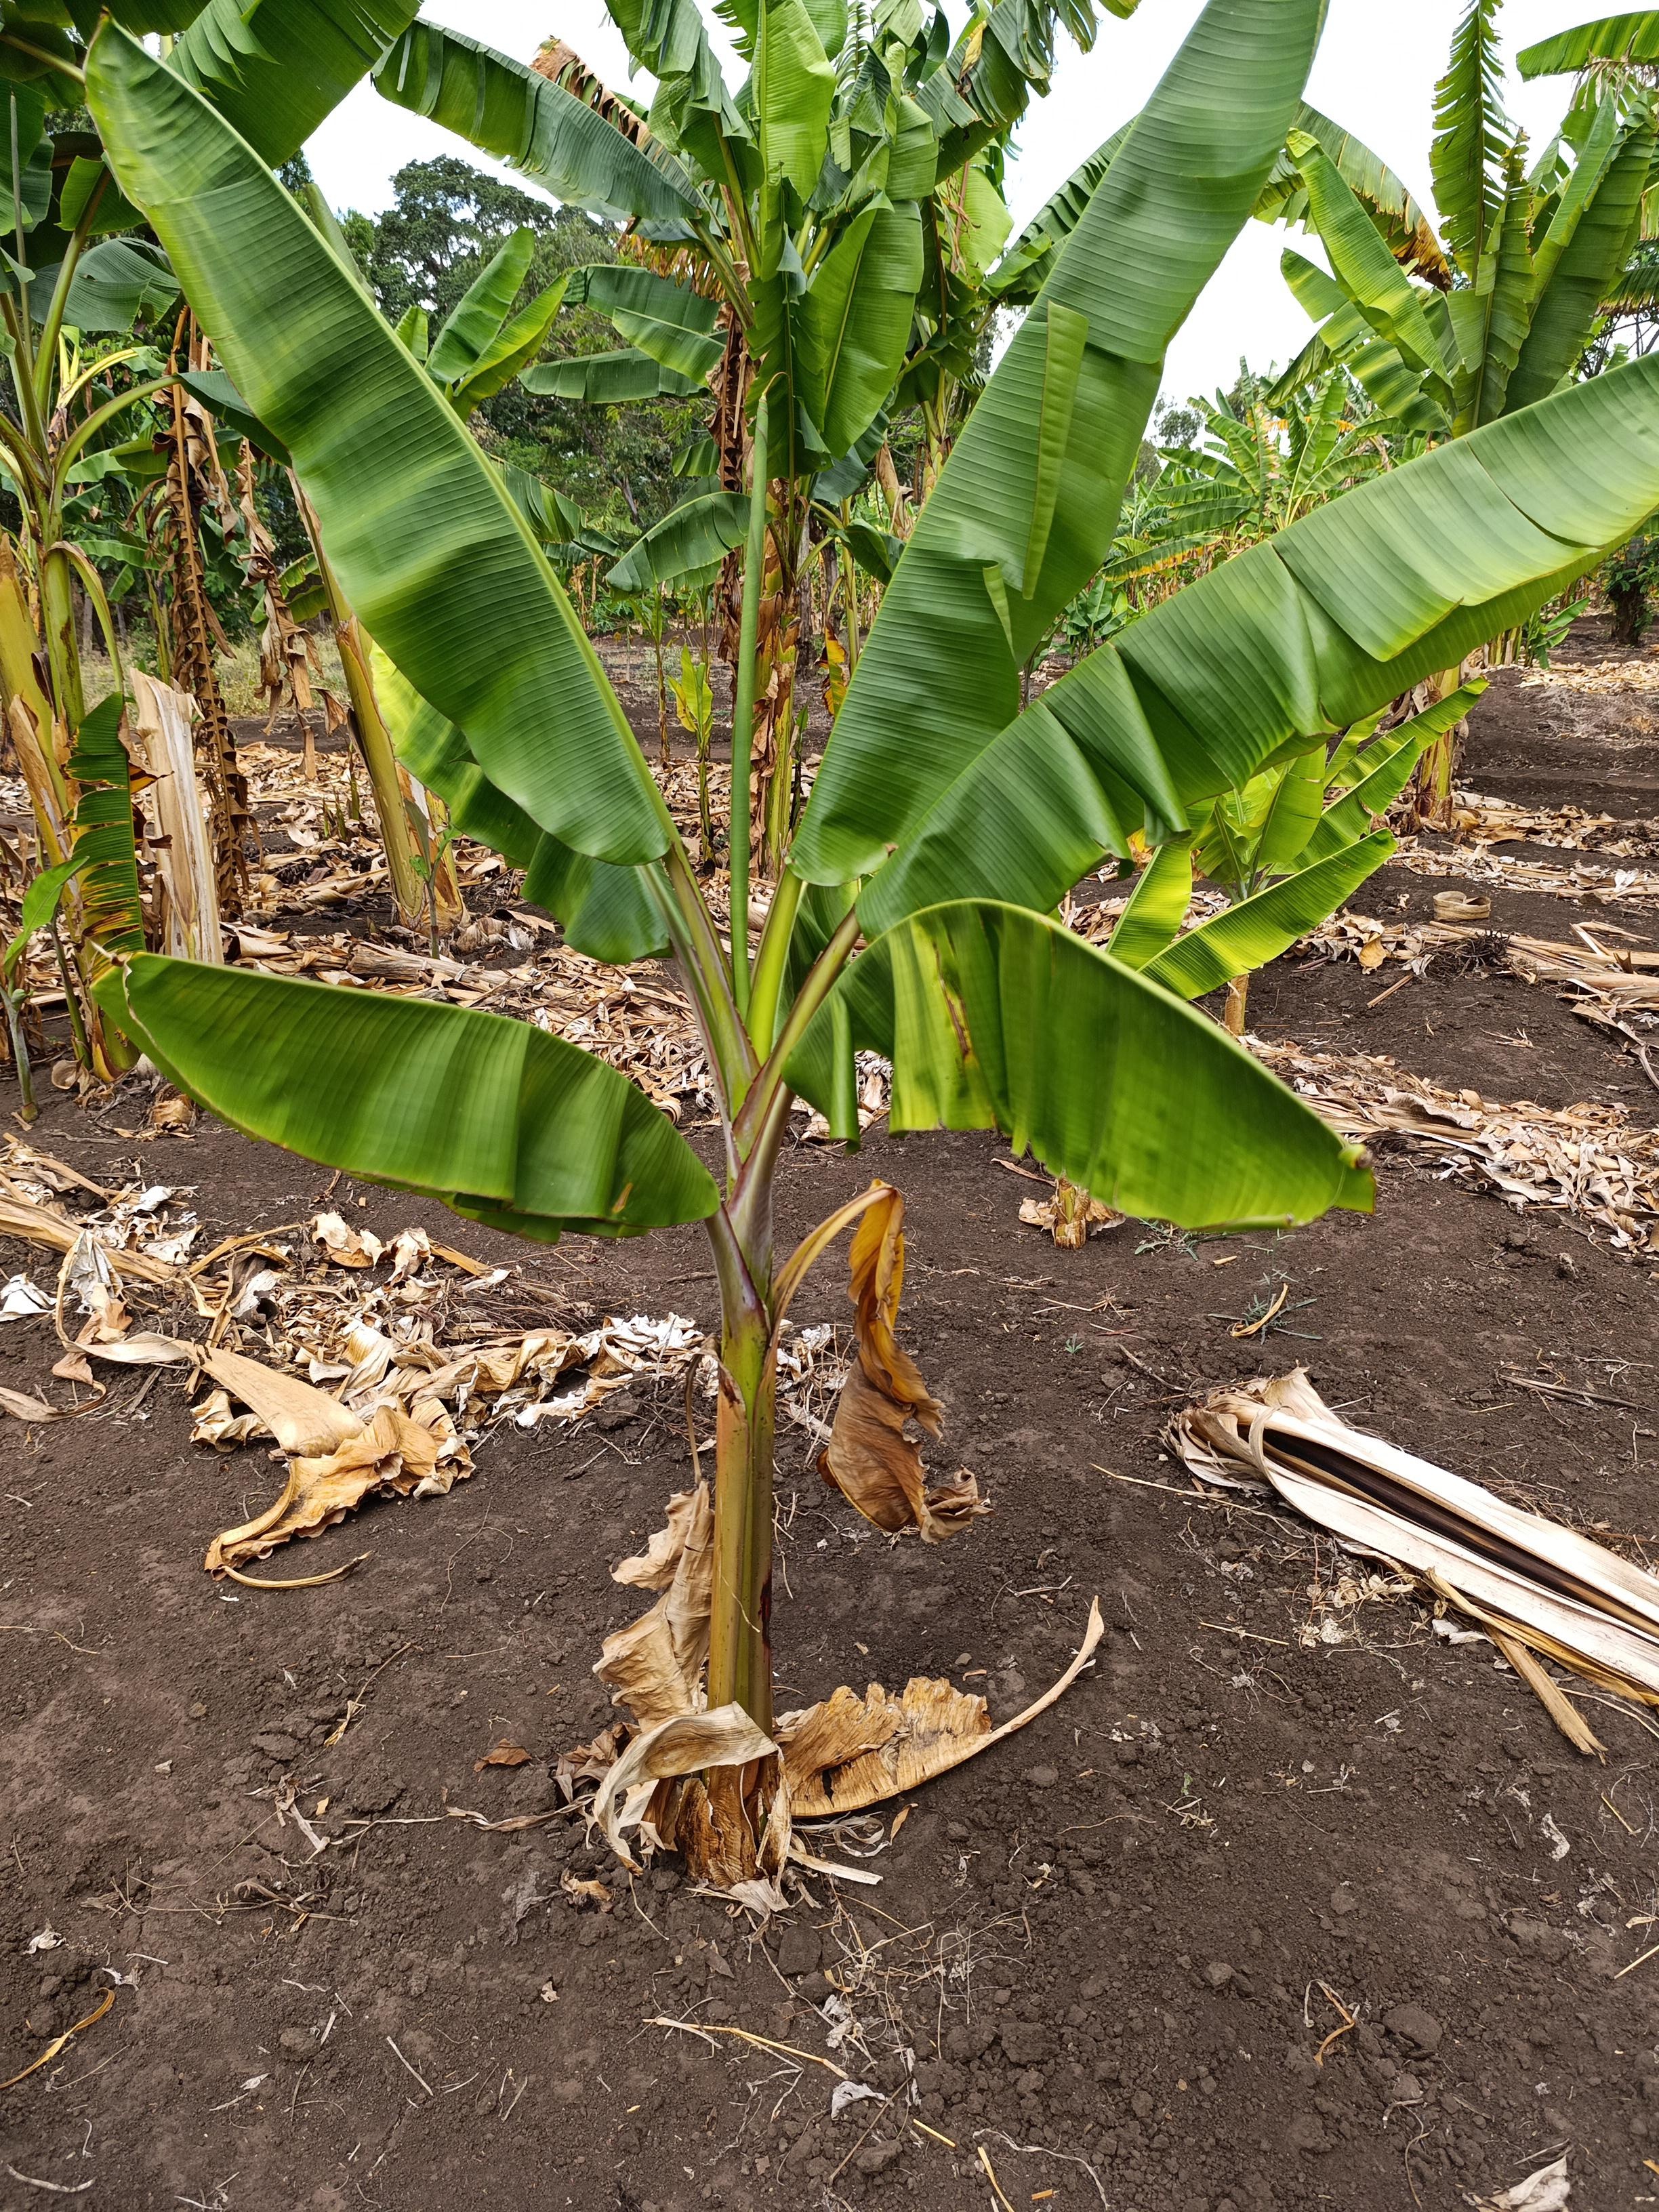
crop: banana
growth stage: vegetative
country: Tanzania
